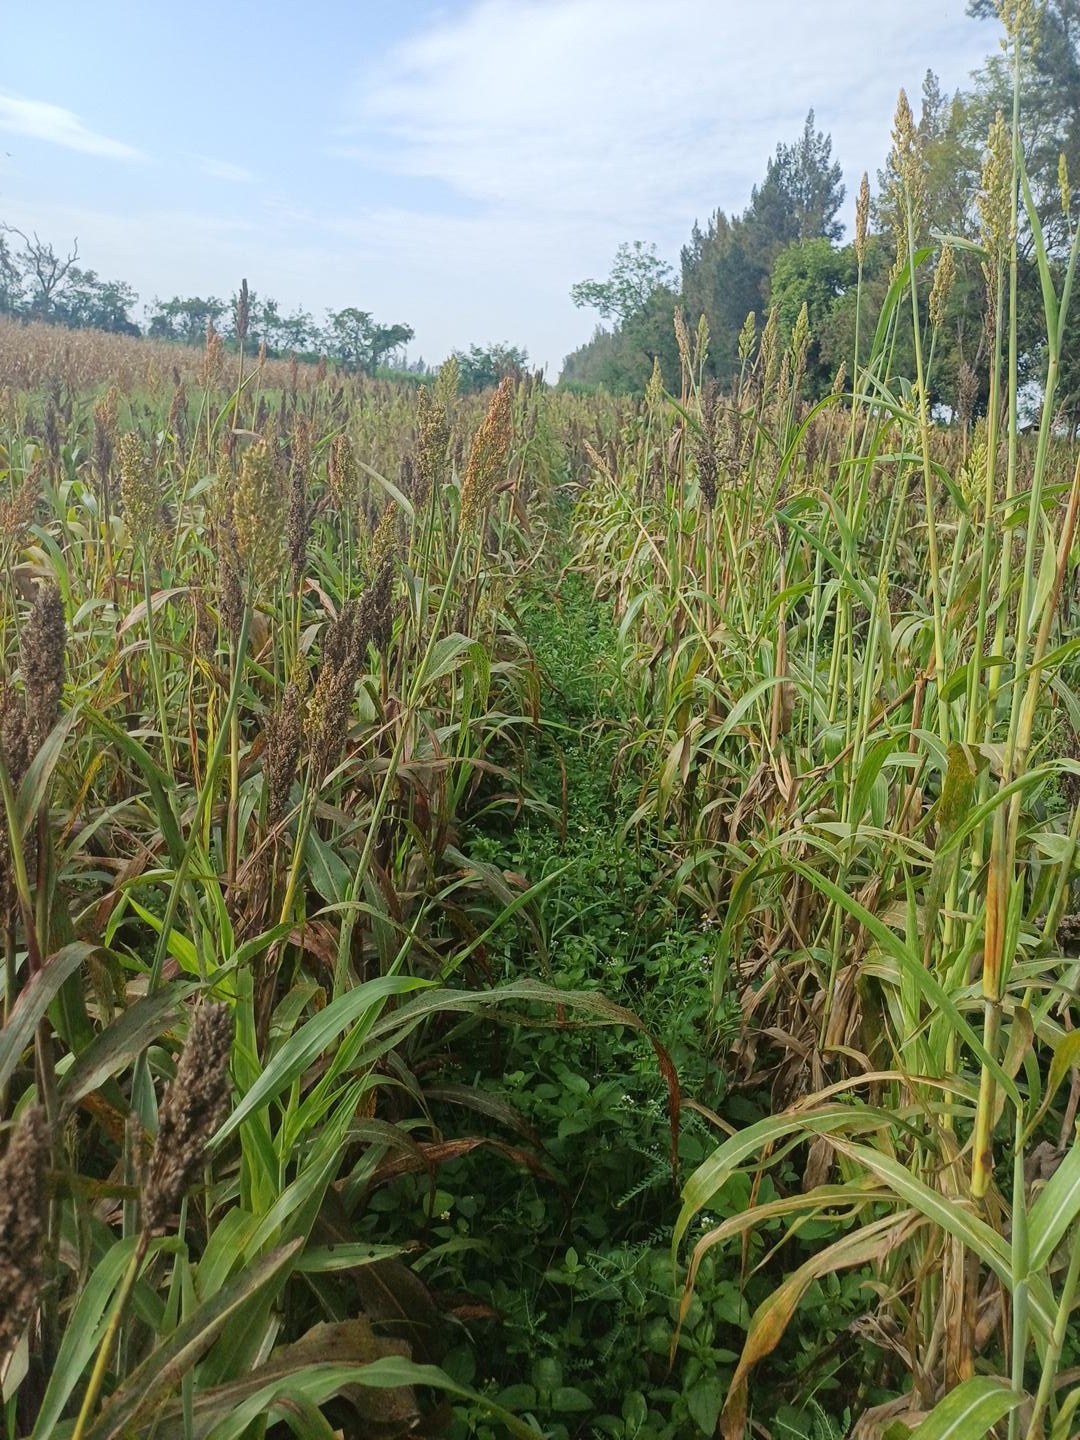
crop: sorghum
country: Kenya
